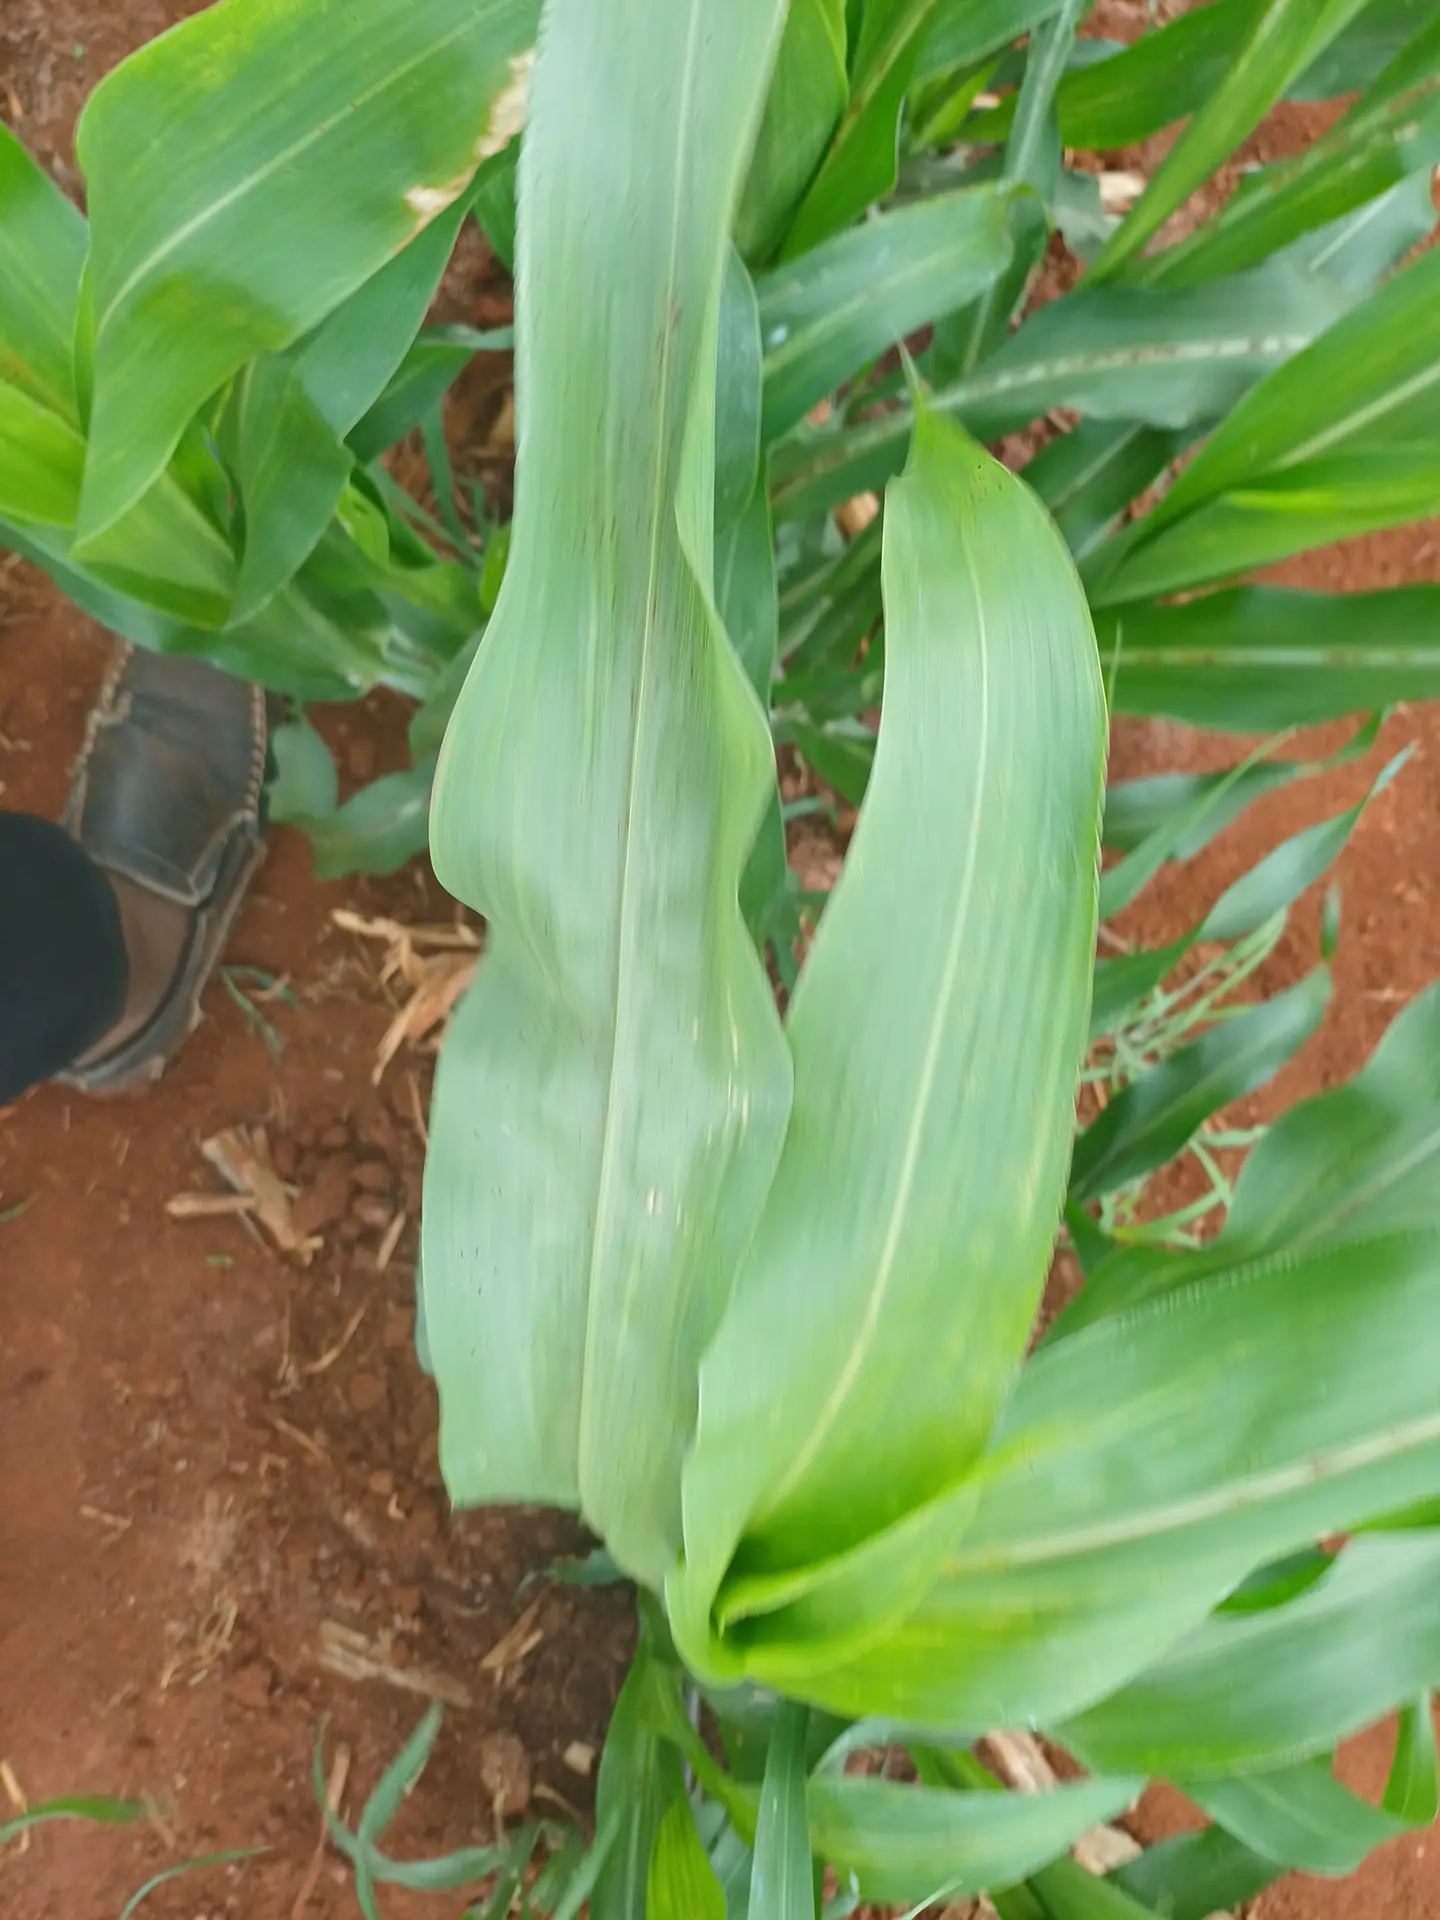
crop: sorghum
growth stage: vegetative
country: Kenya
